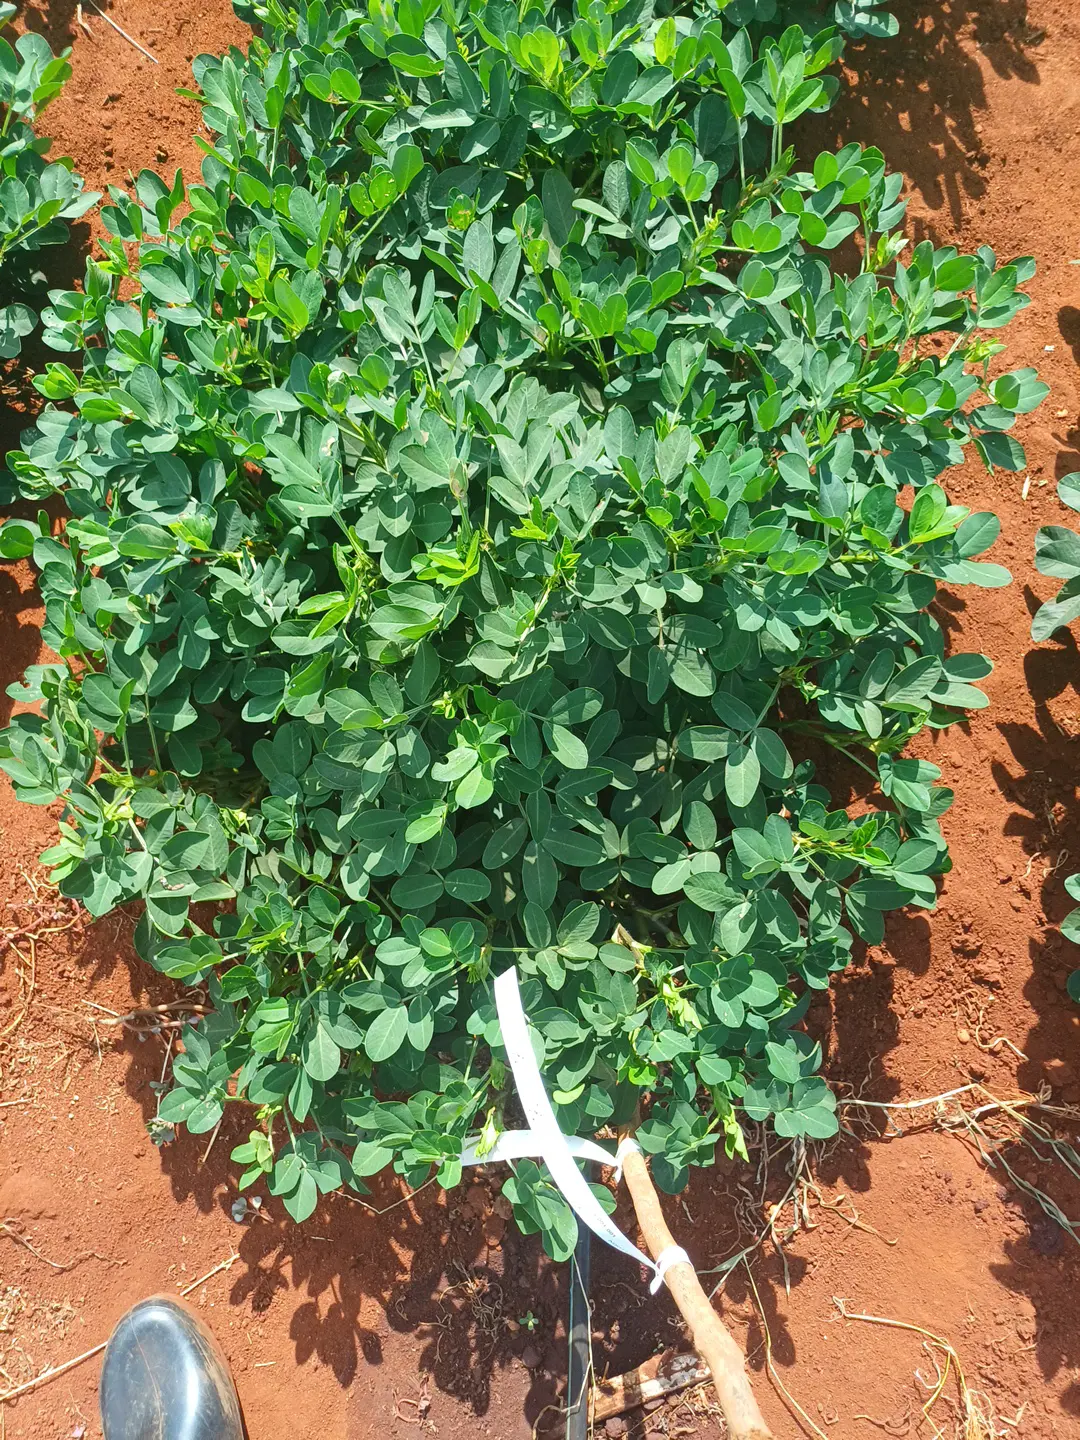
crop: groundnut
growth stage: pegging
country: Kenya
